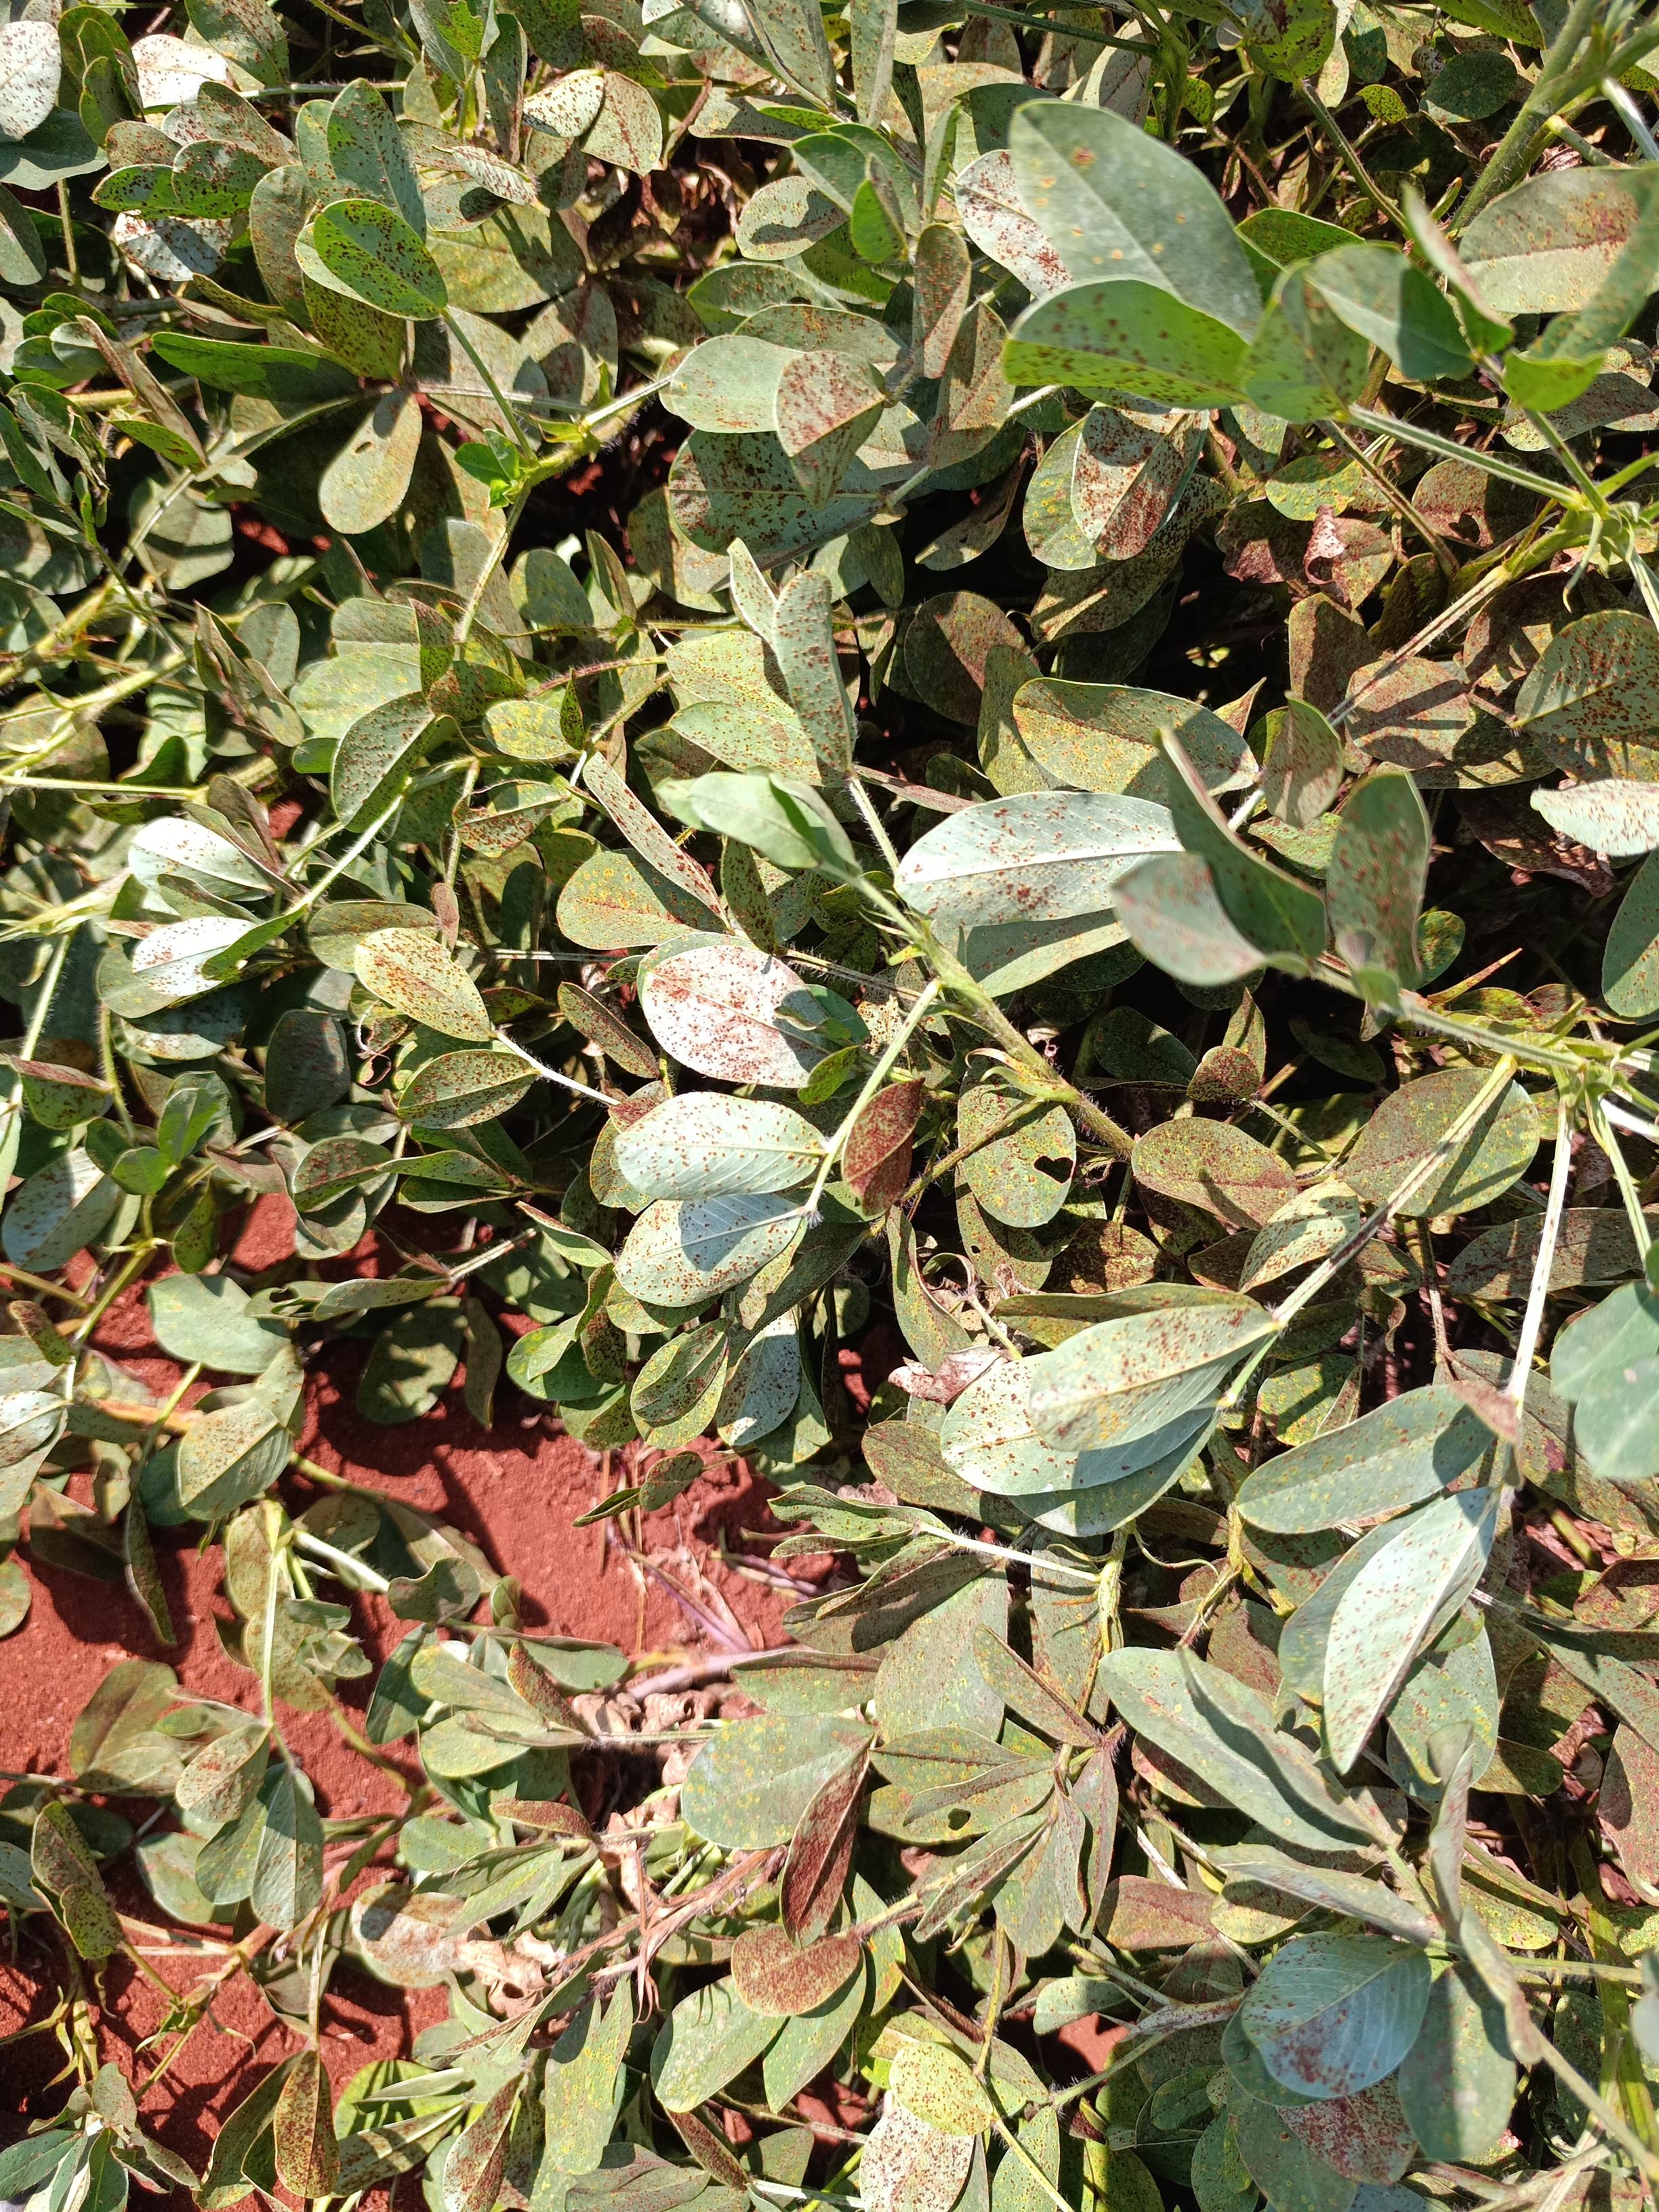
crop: groundnut
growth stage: pegging
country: Kenya
